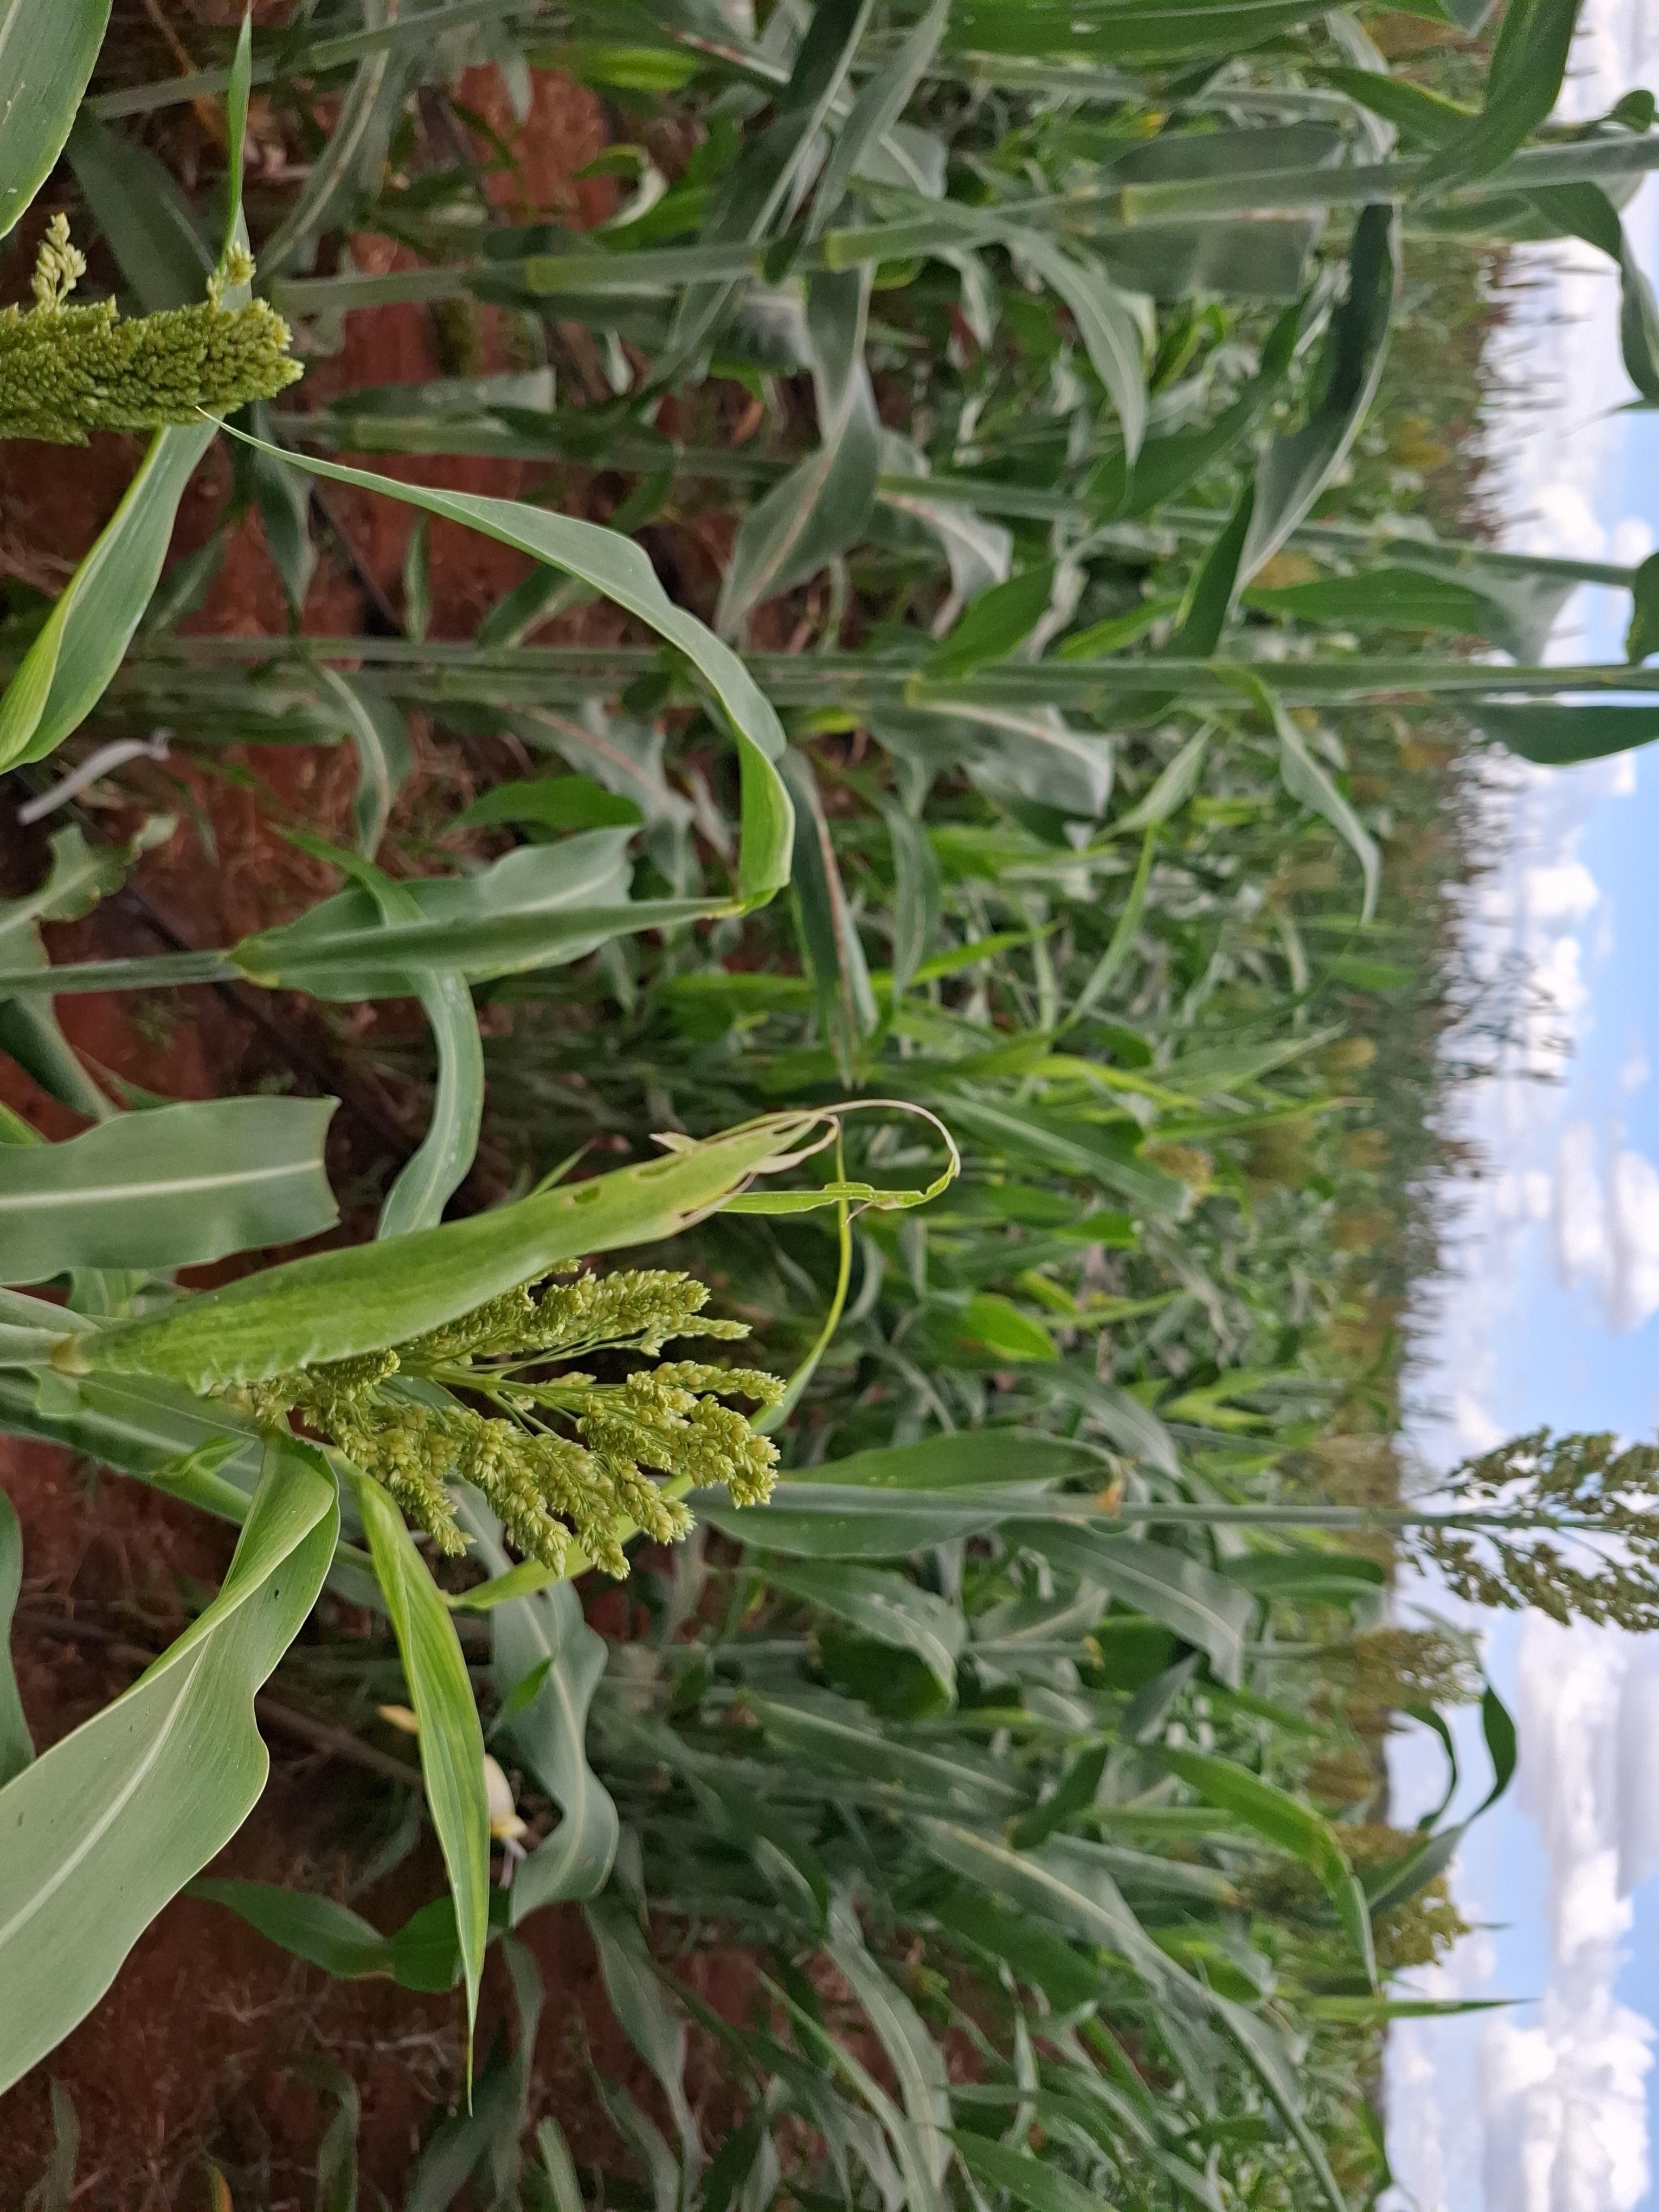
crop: sorghum
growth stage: filling grain
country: Kenya
